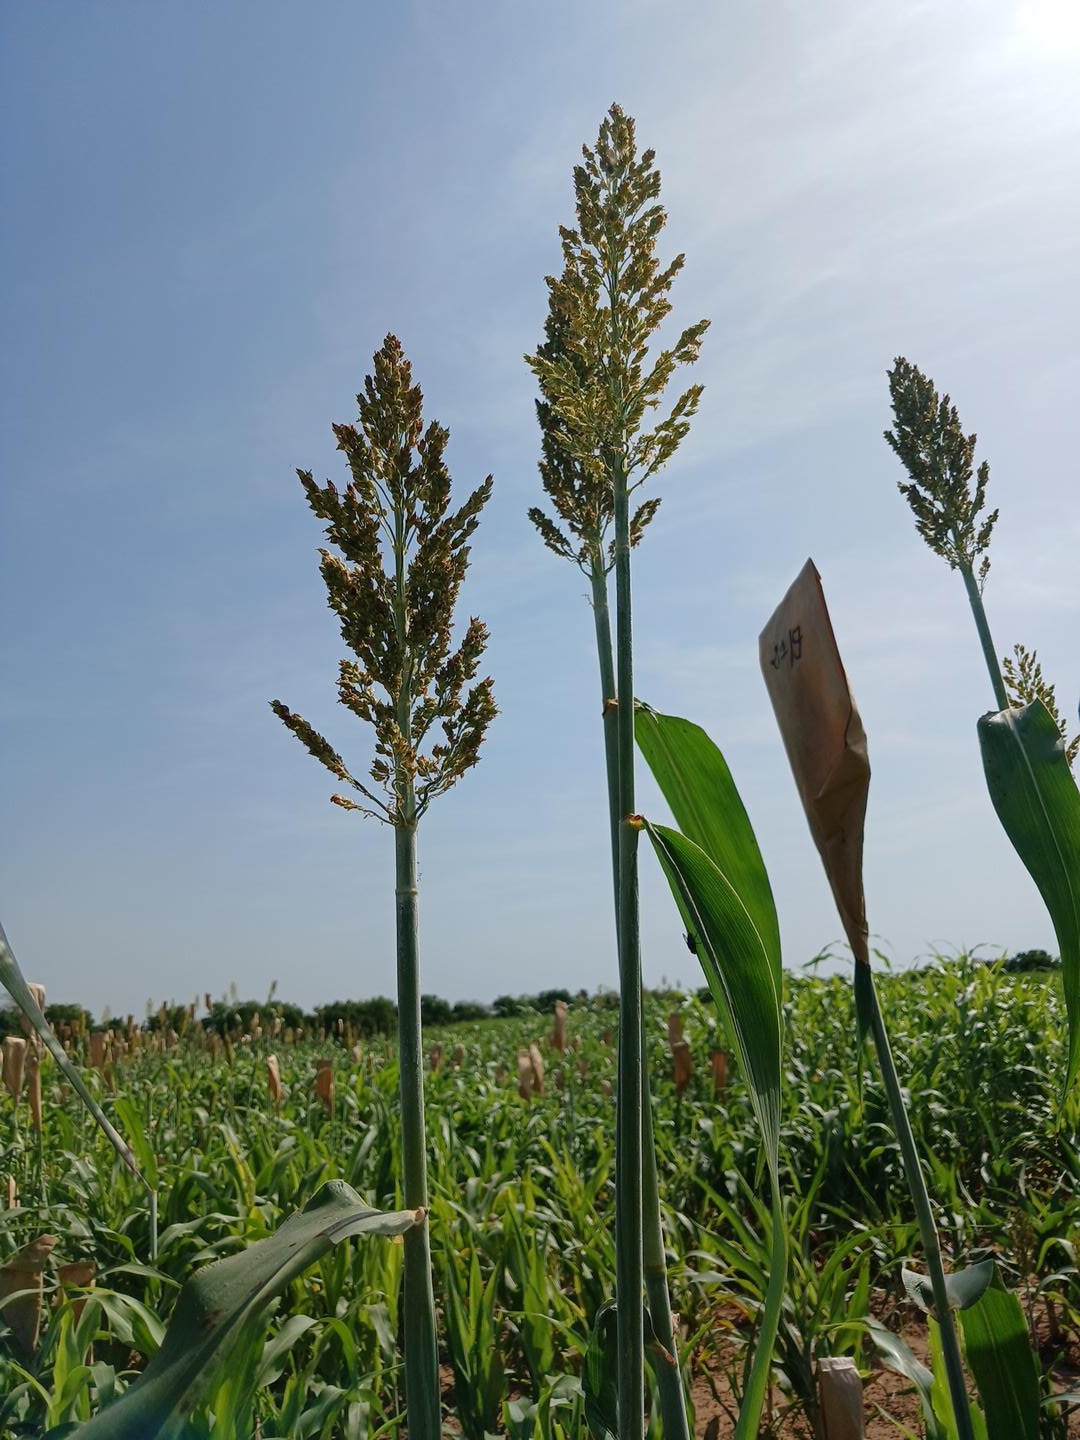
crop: sorghum
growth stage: filling grain
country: Senegal
